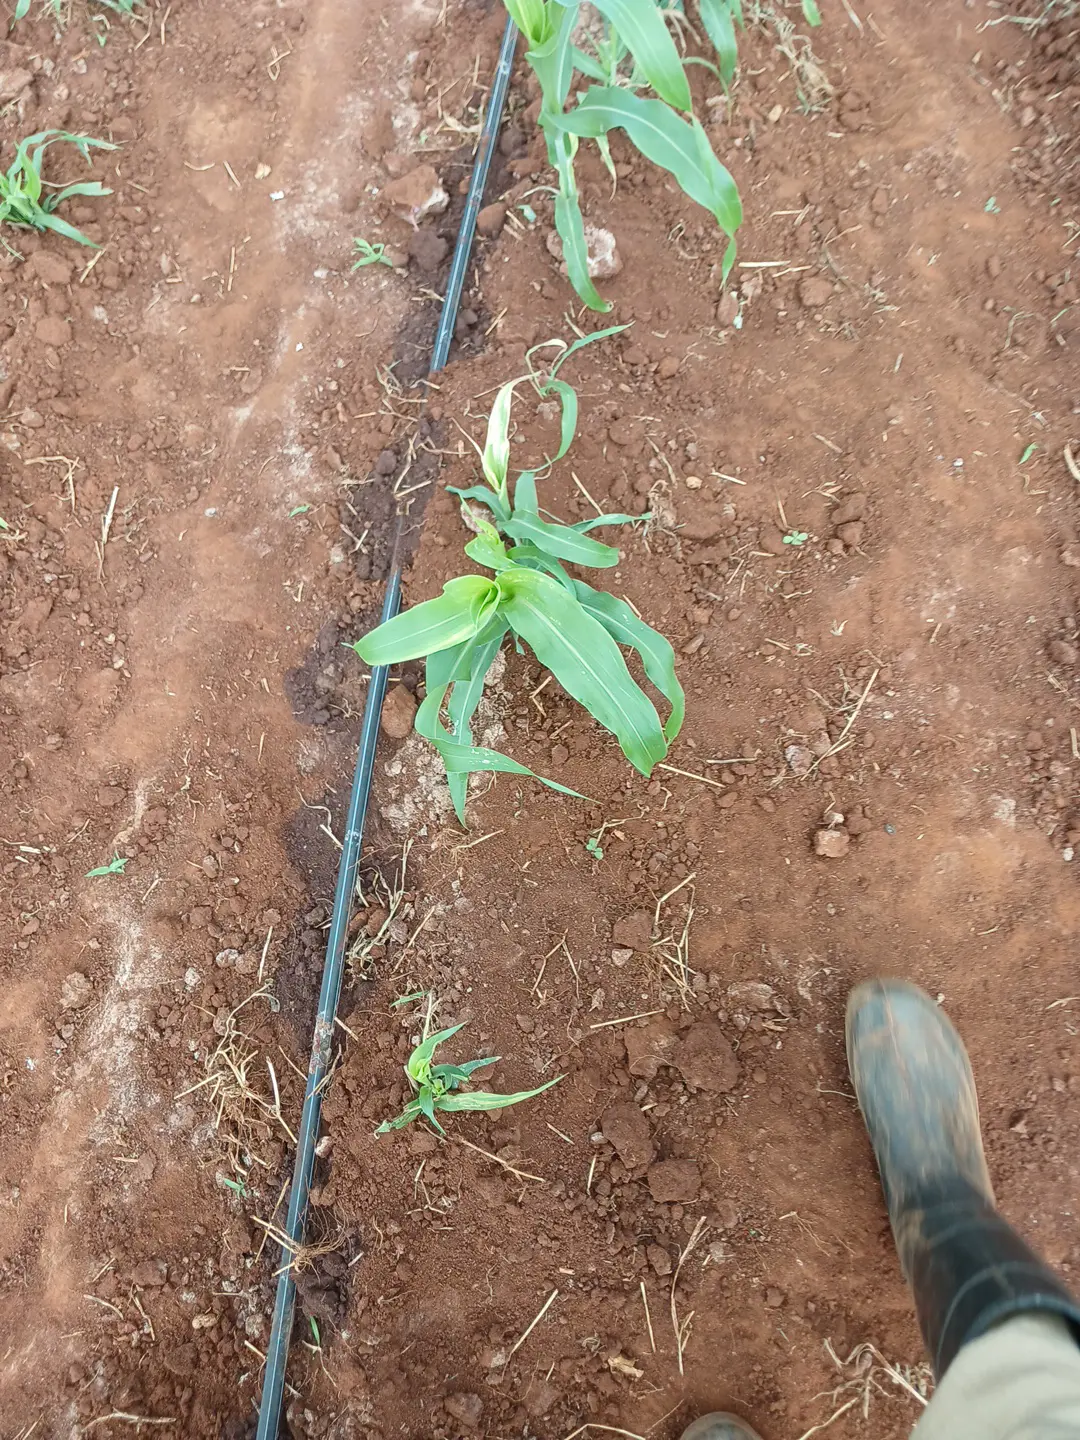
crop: sorghum
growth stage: elongation stem
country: Kenya
